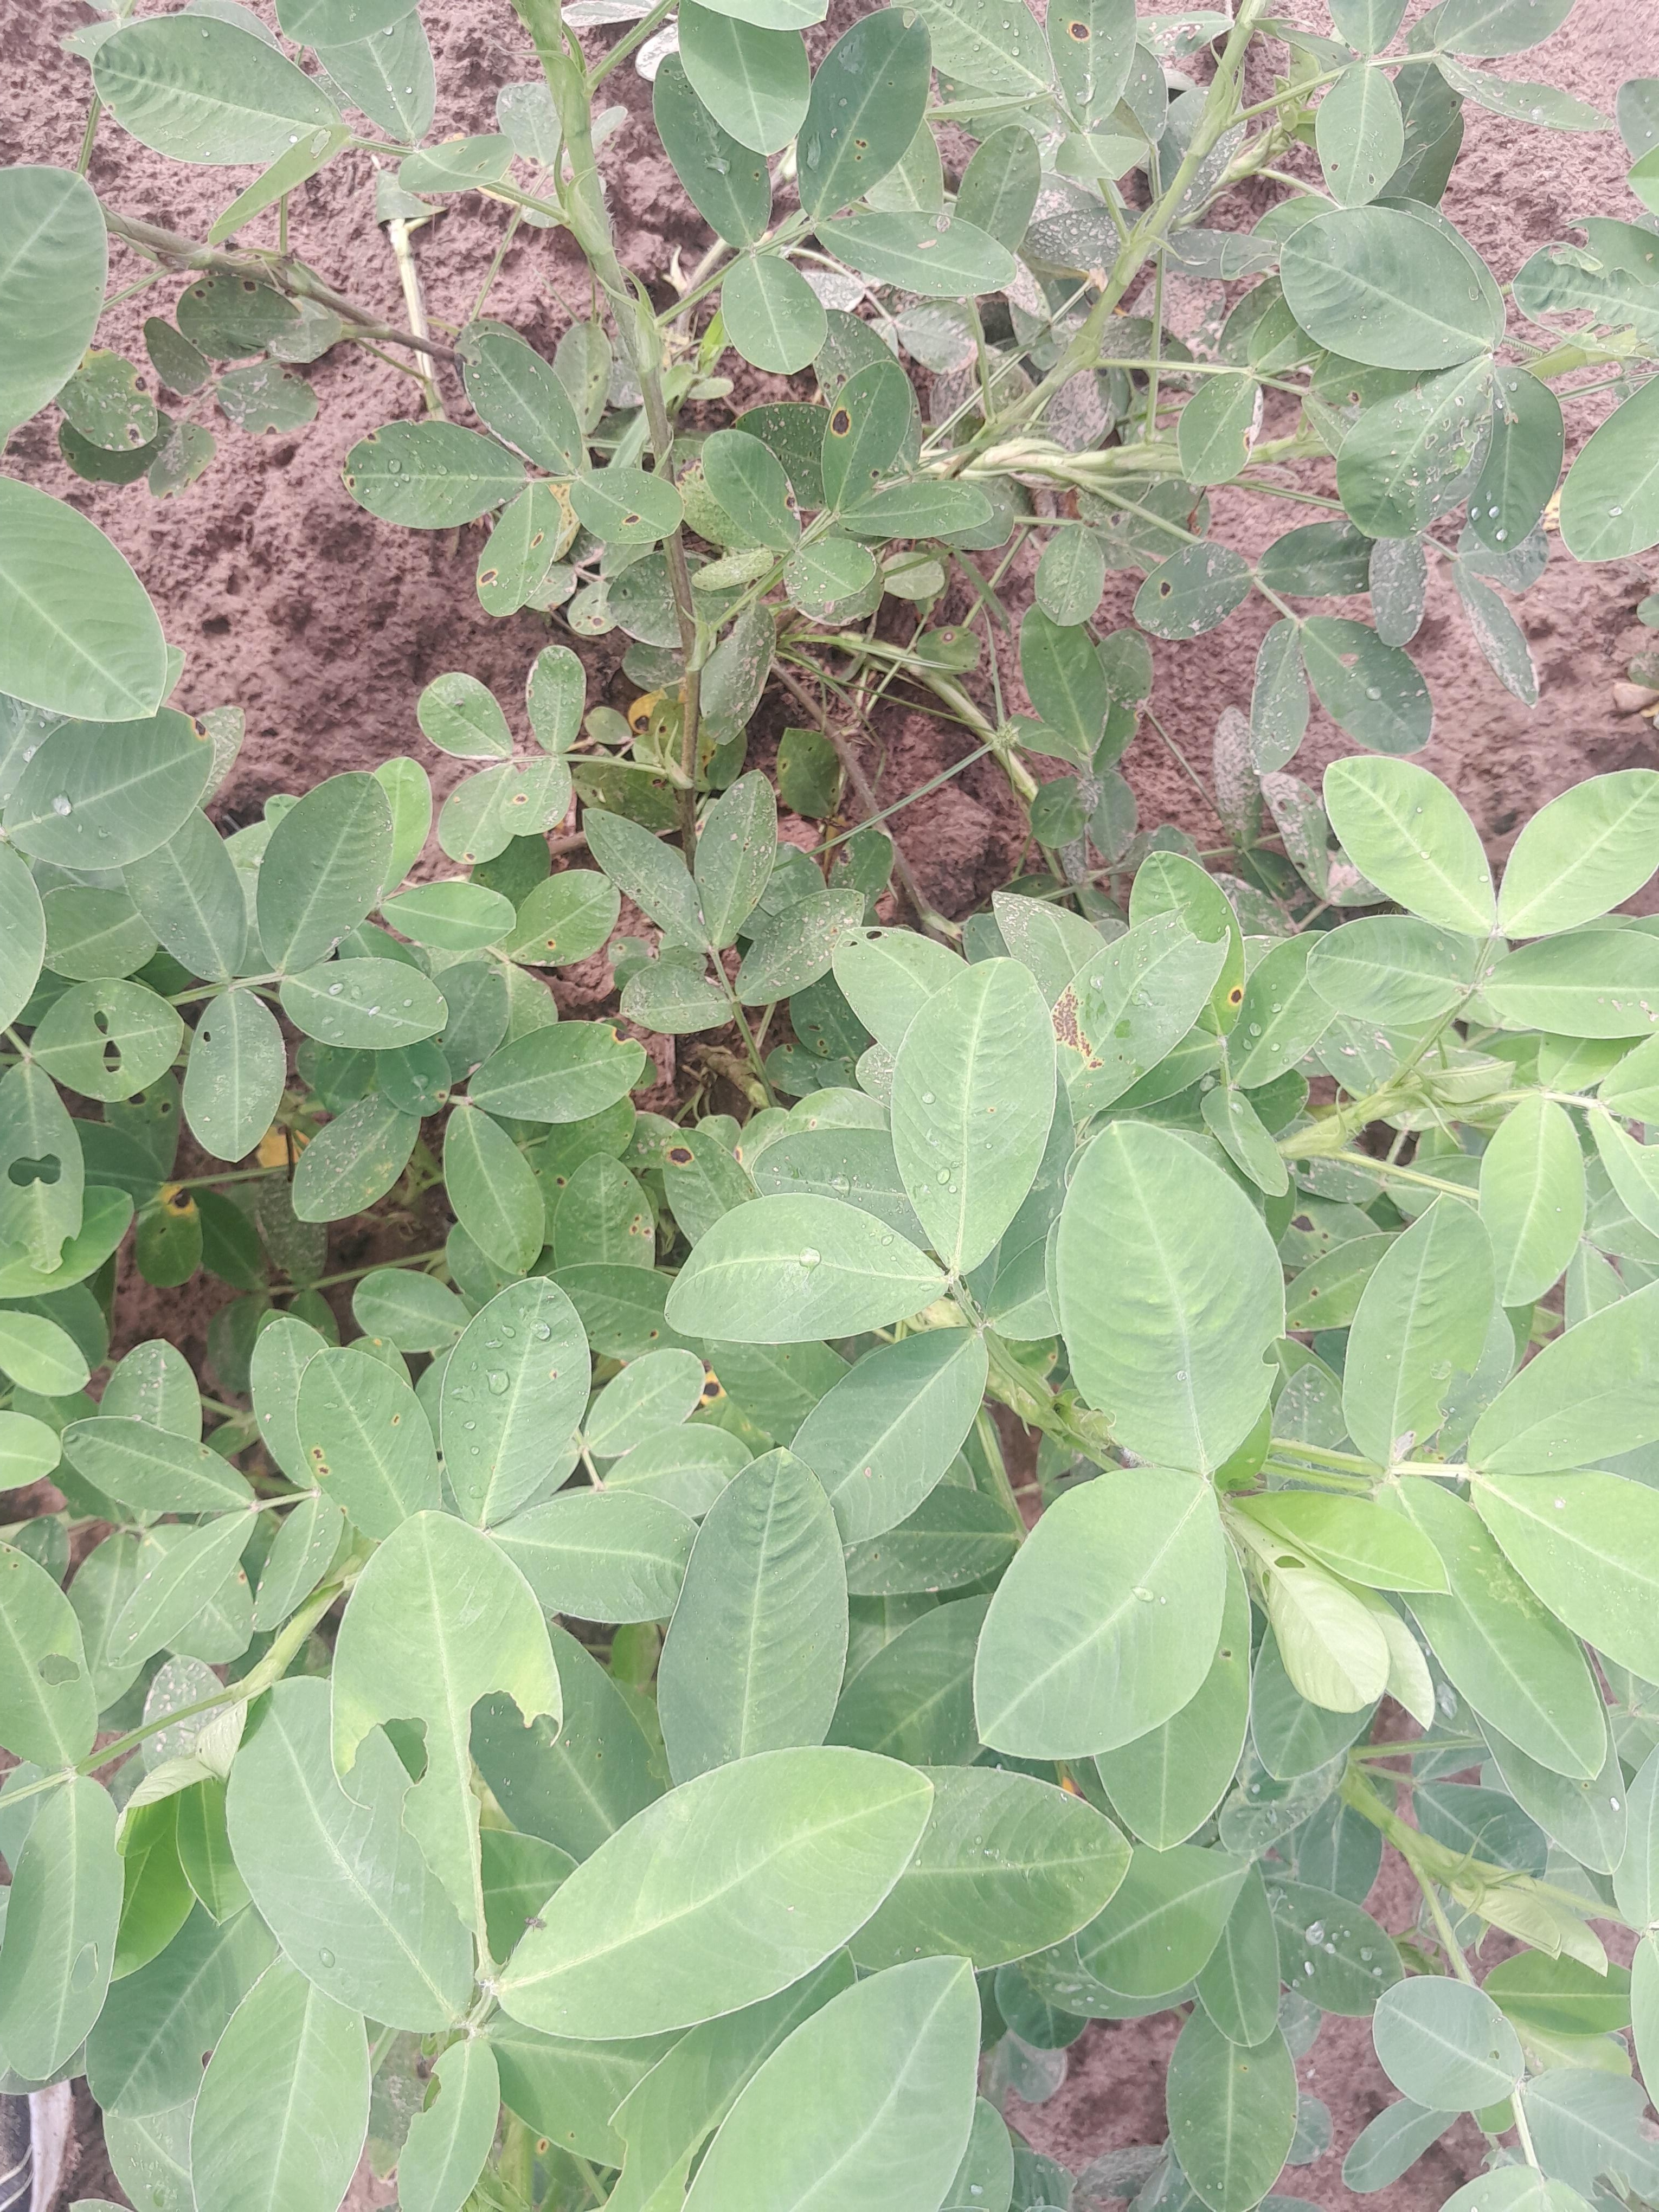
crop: groundnut
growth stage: flowering
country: Senegal
